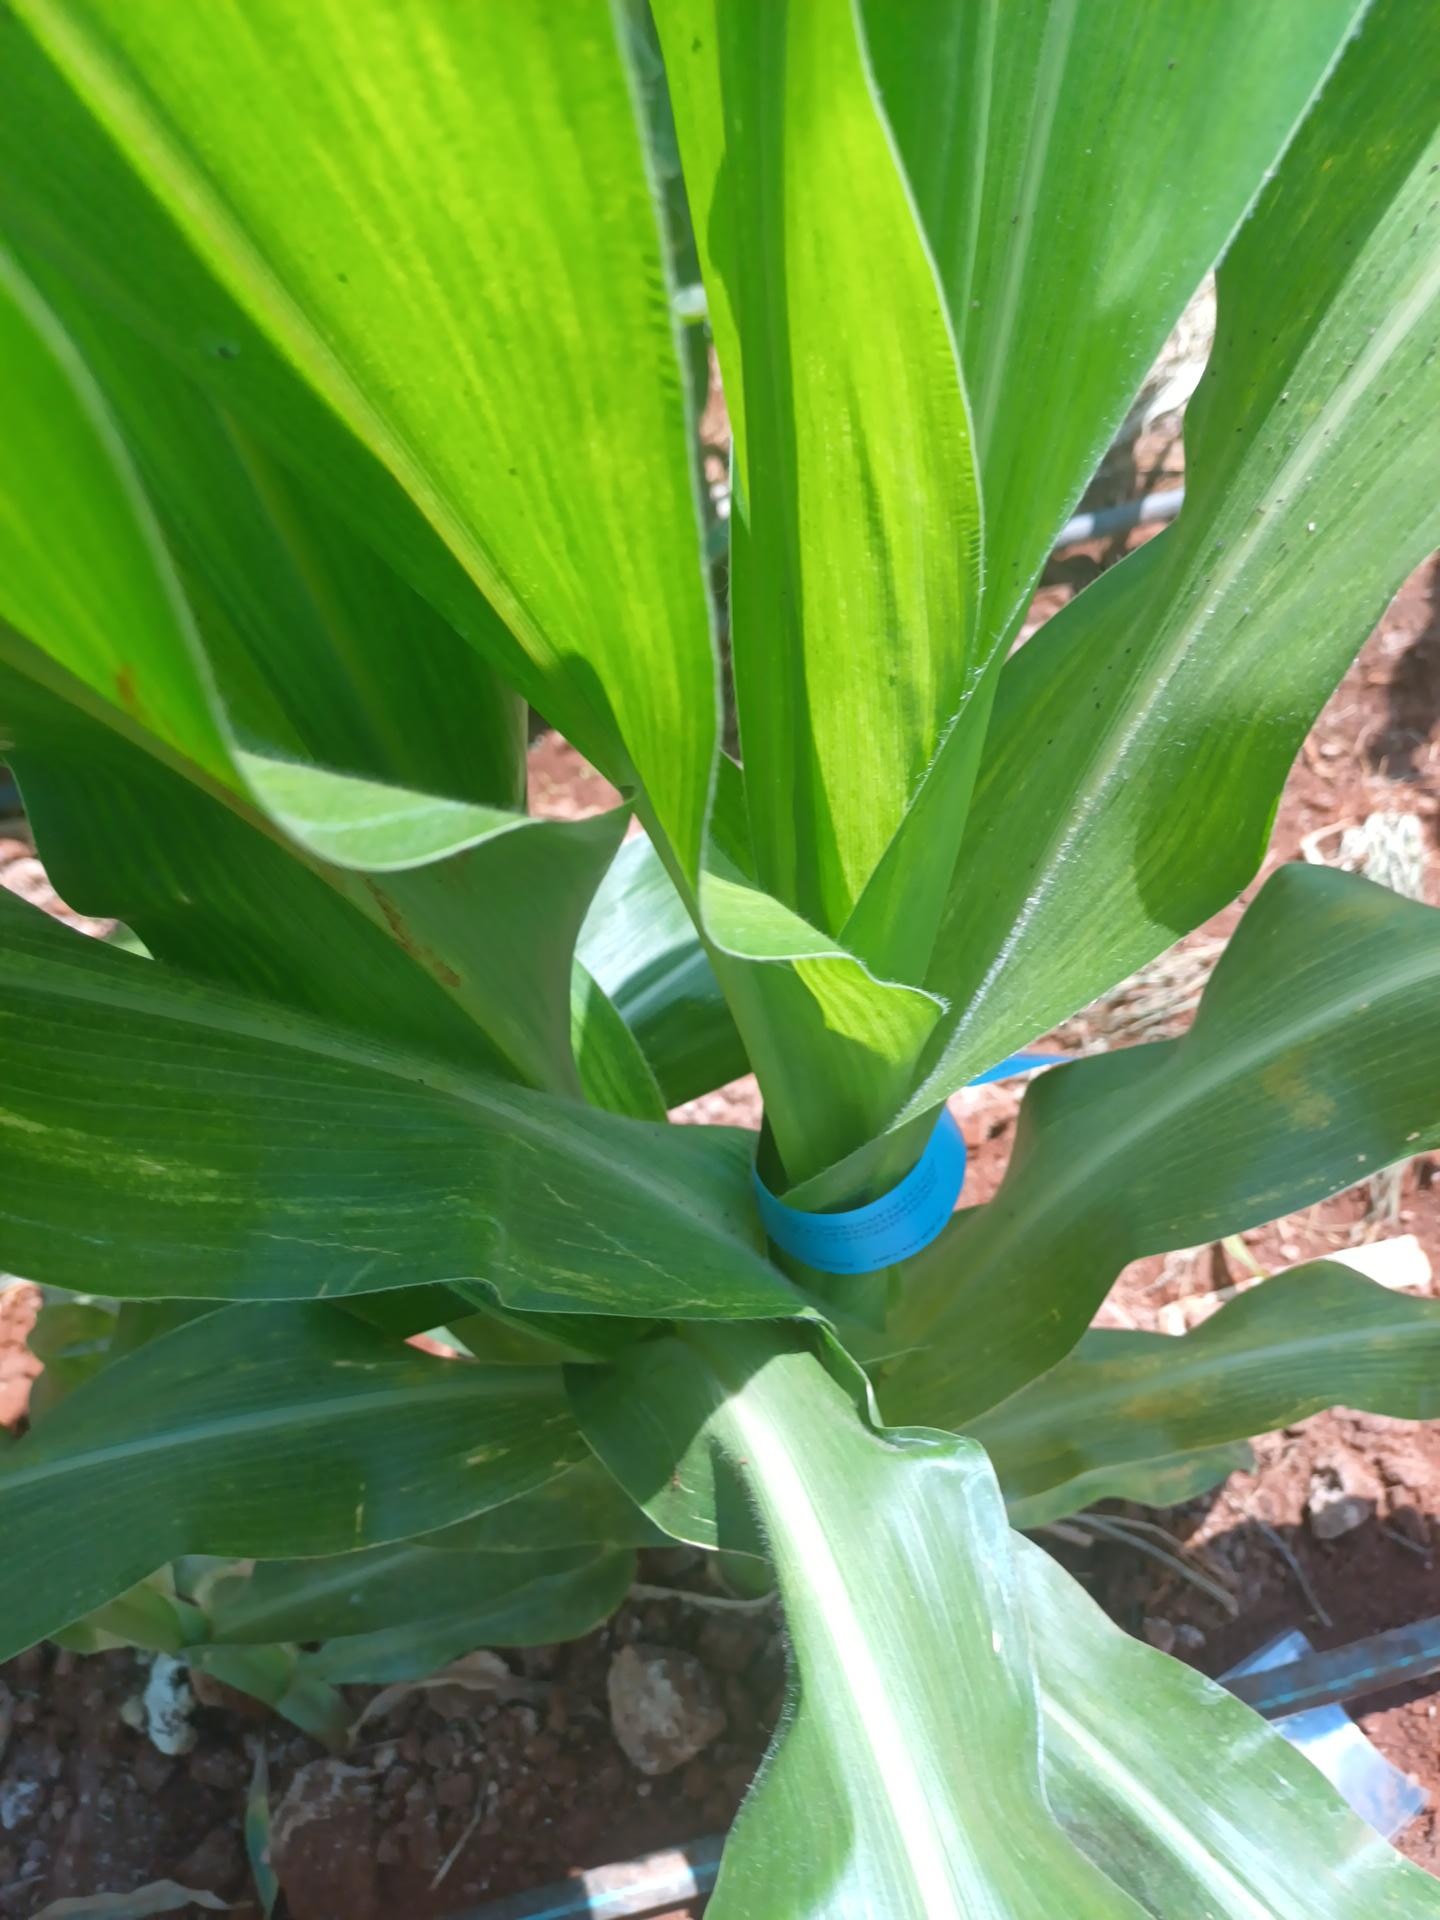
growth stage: vegetative
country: Kenya
